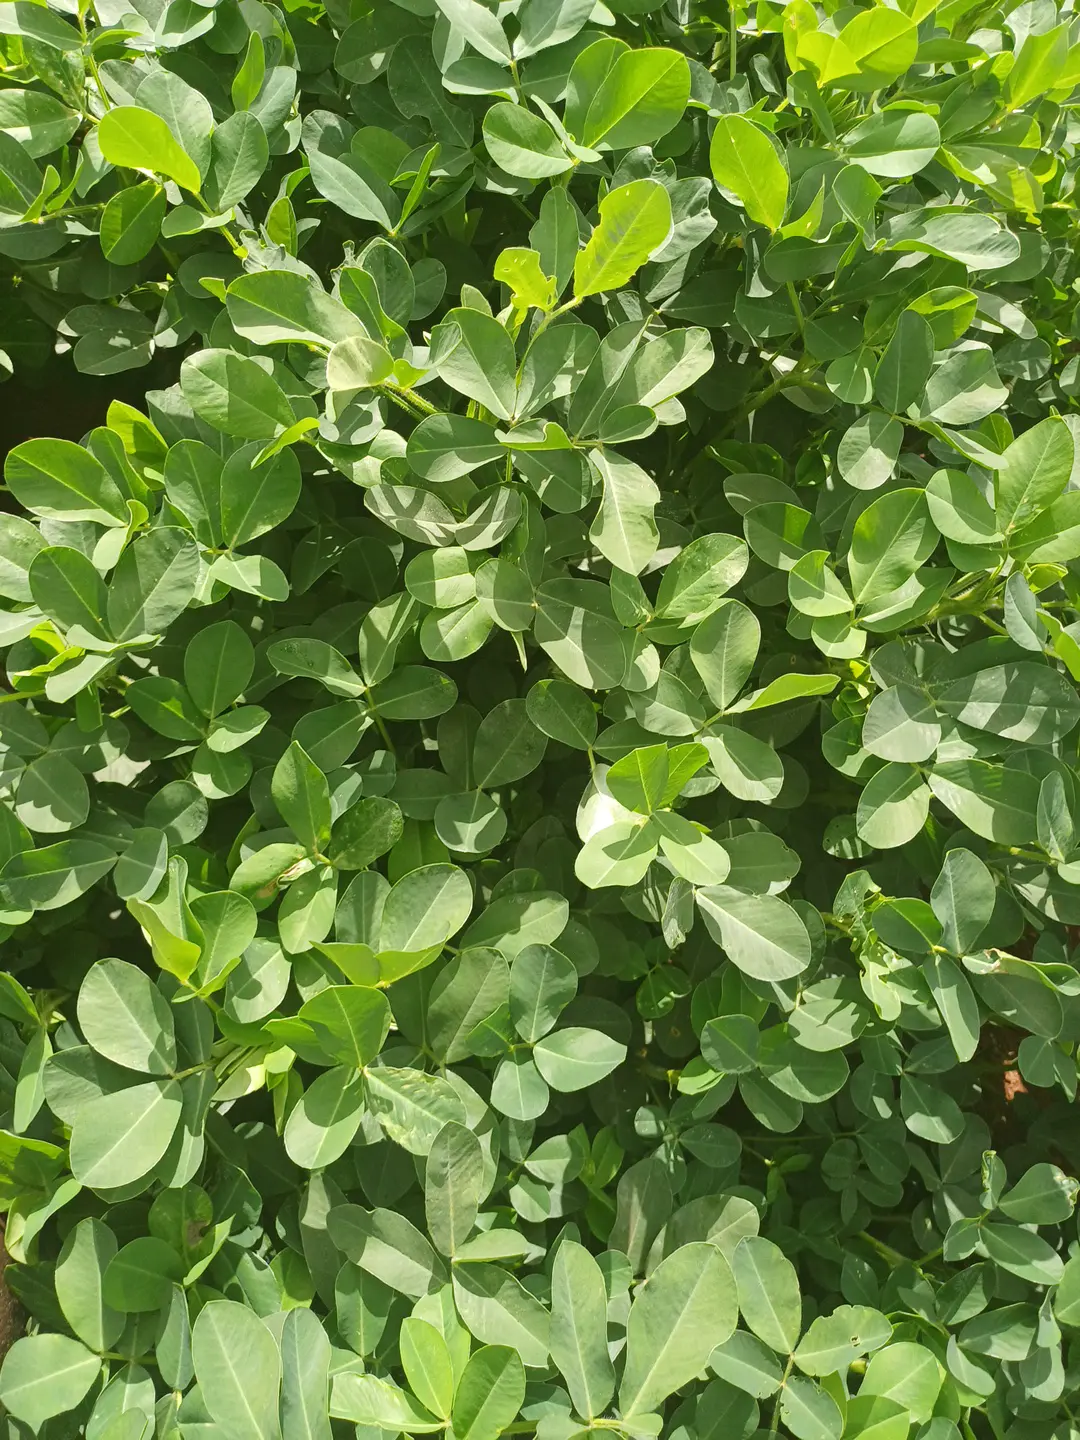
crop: groundnut
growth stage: pegging
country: Kenya
